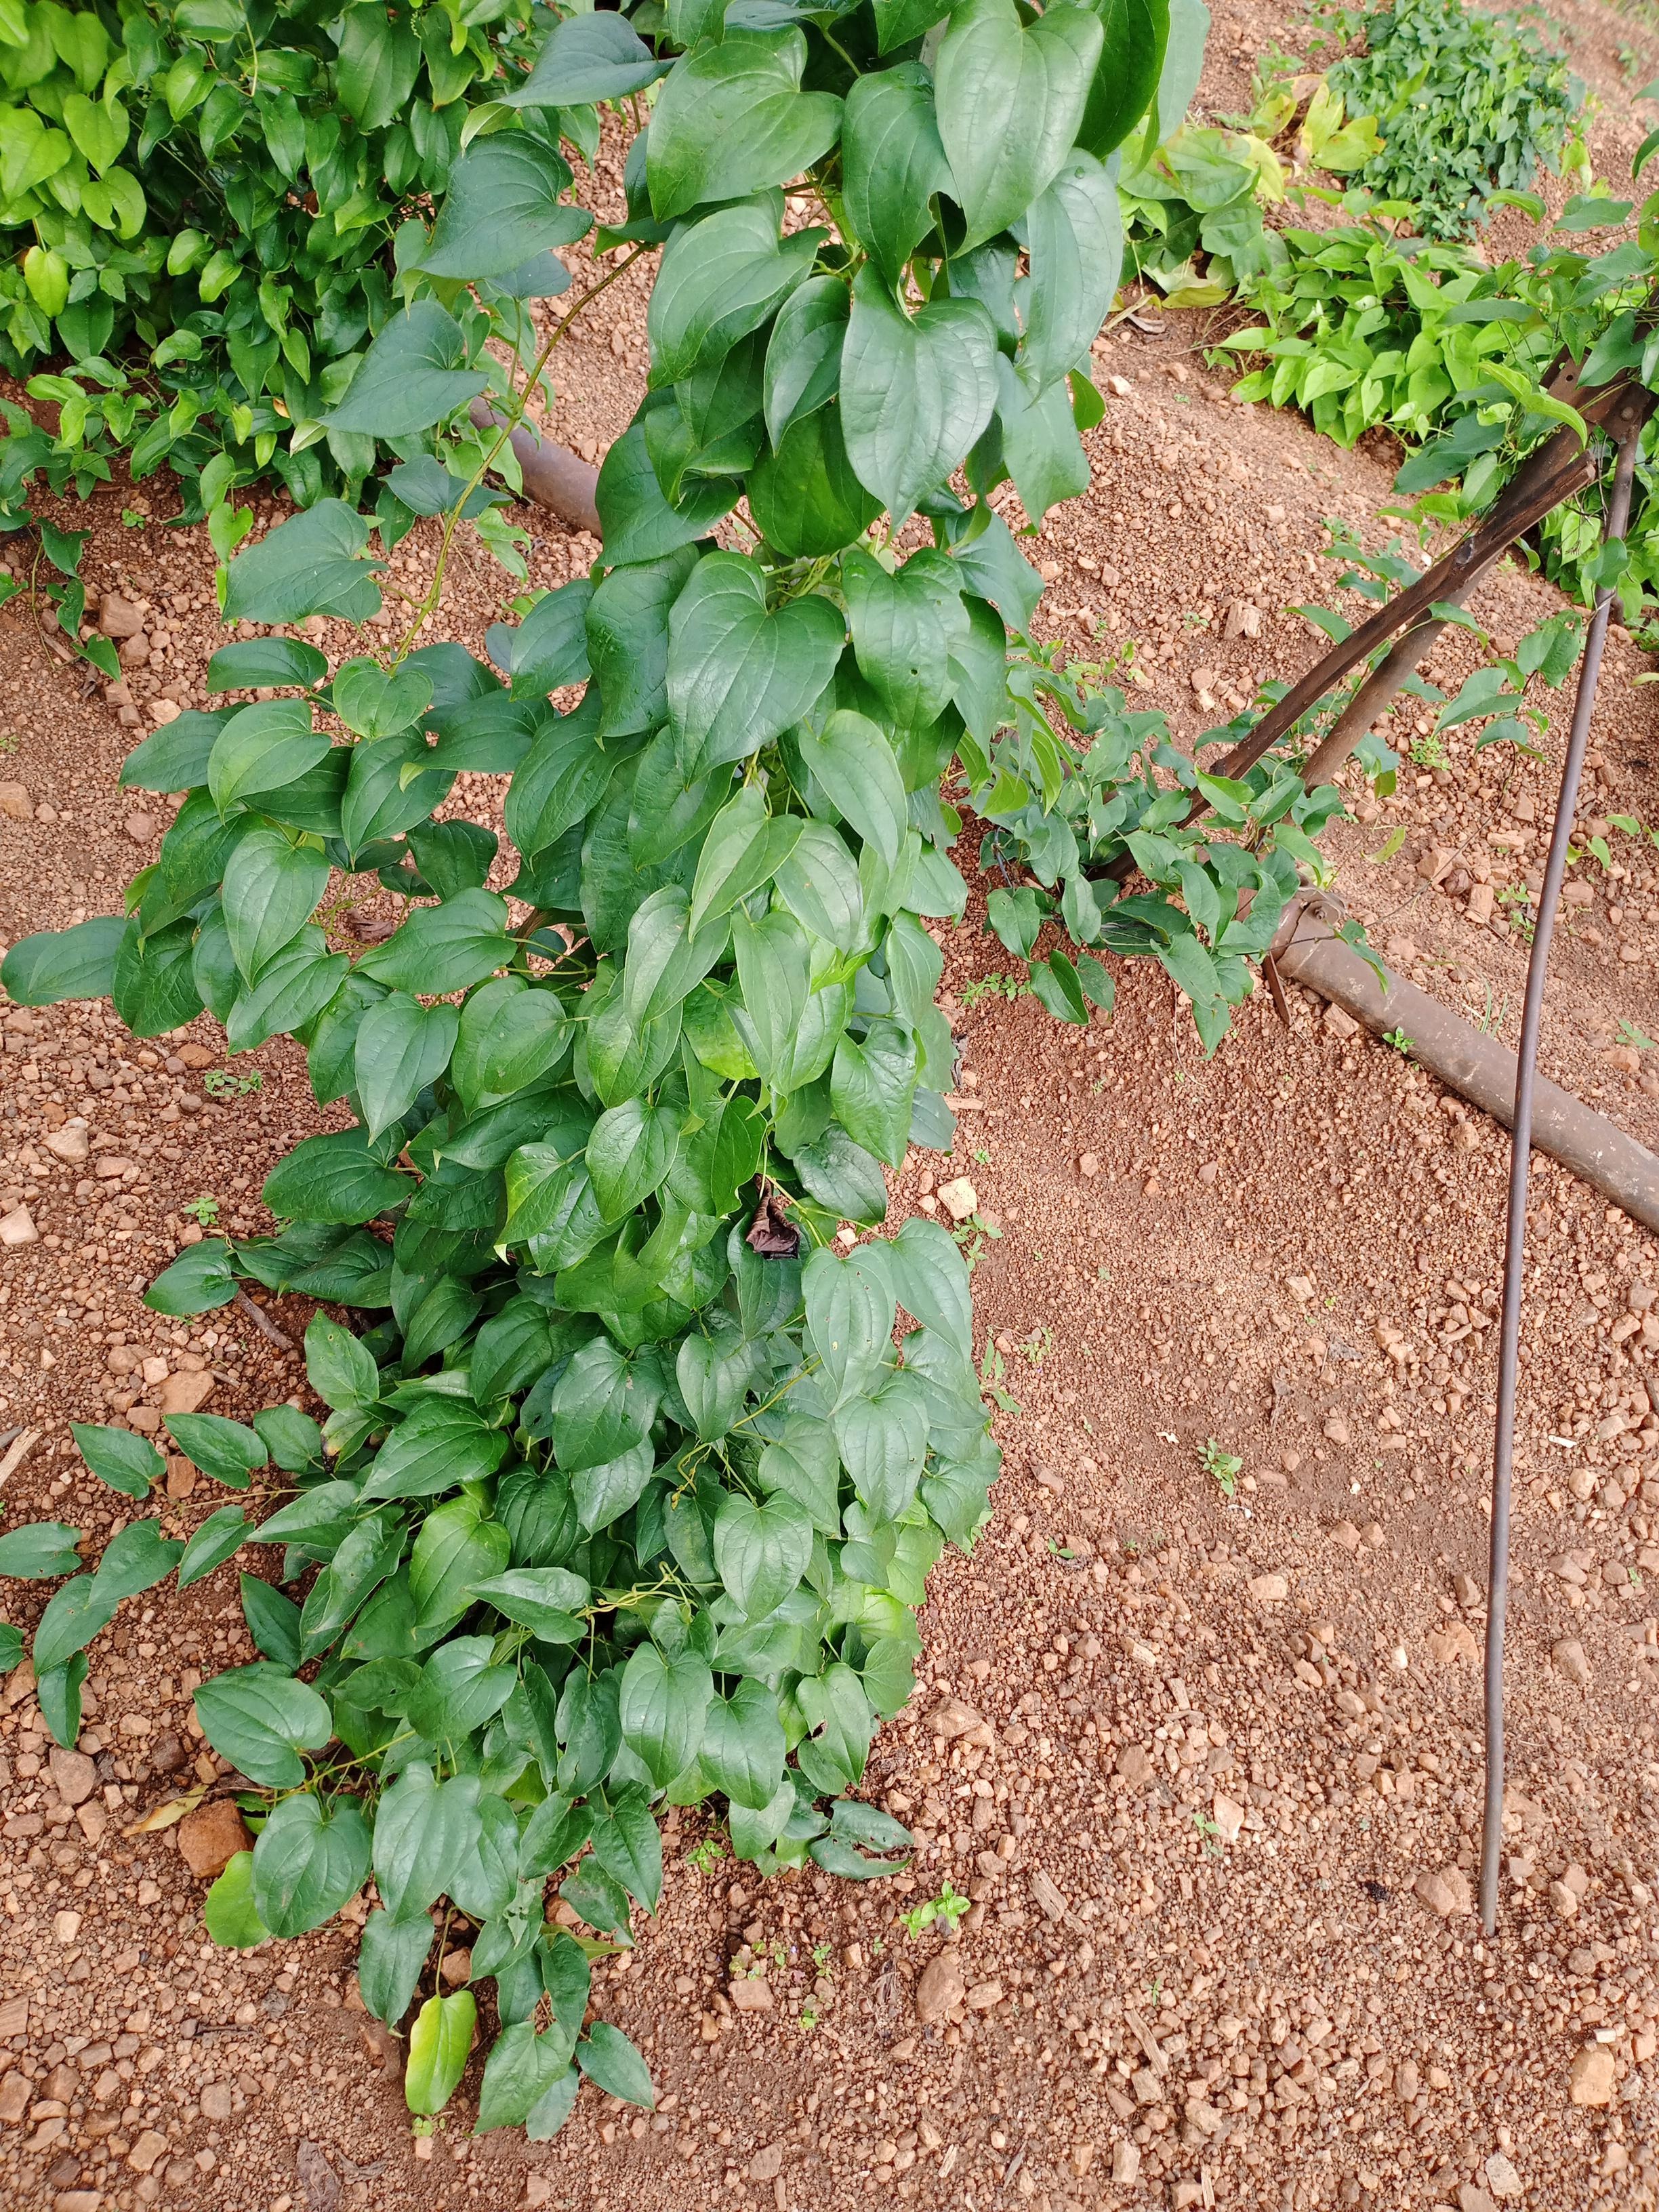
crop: yam
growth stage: vegetative
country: Nigeria
